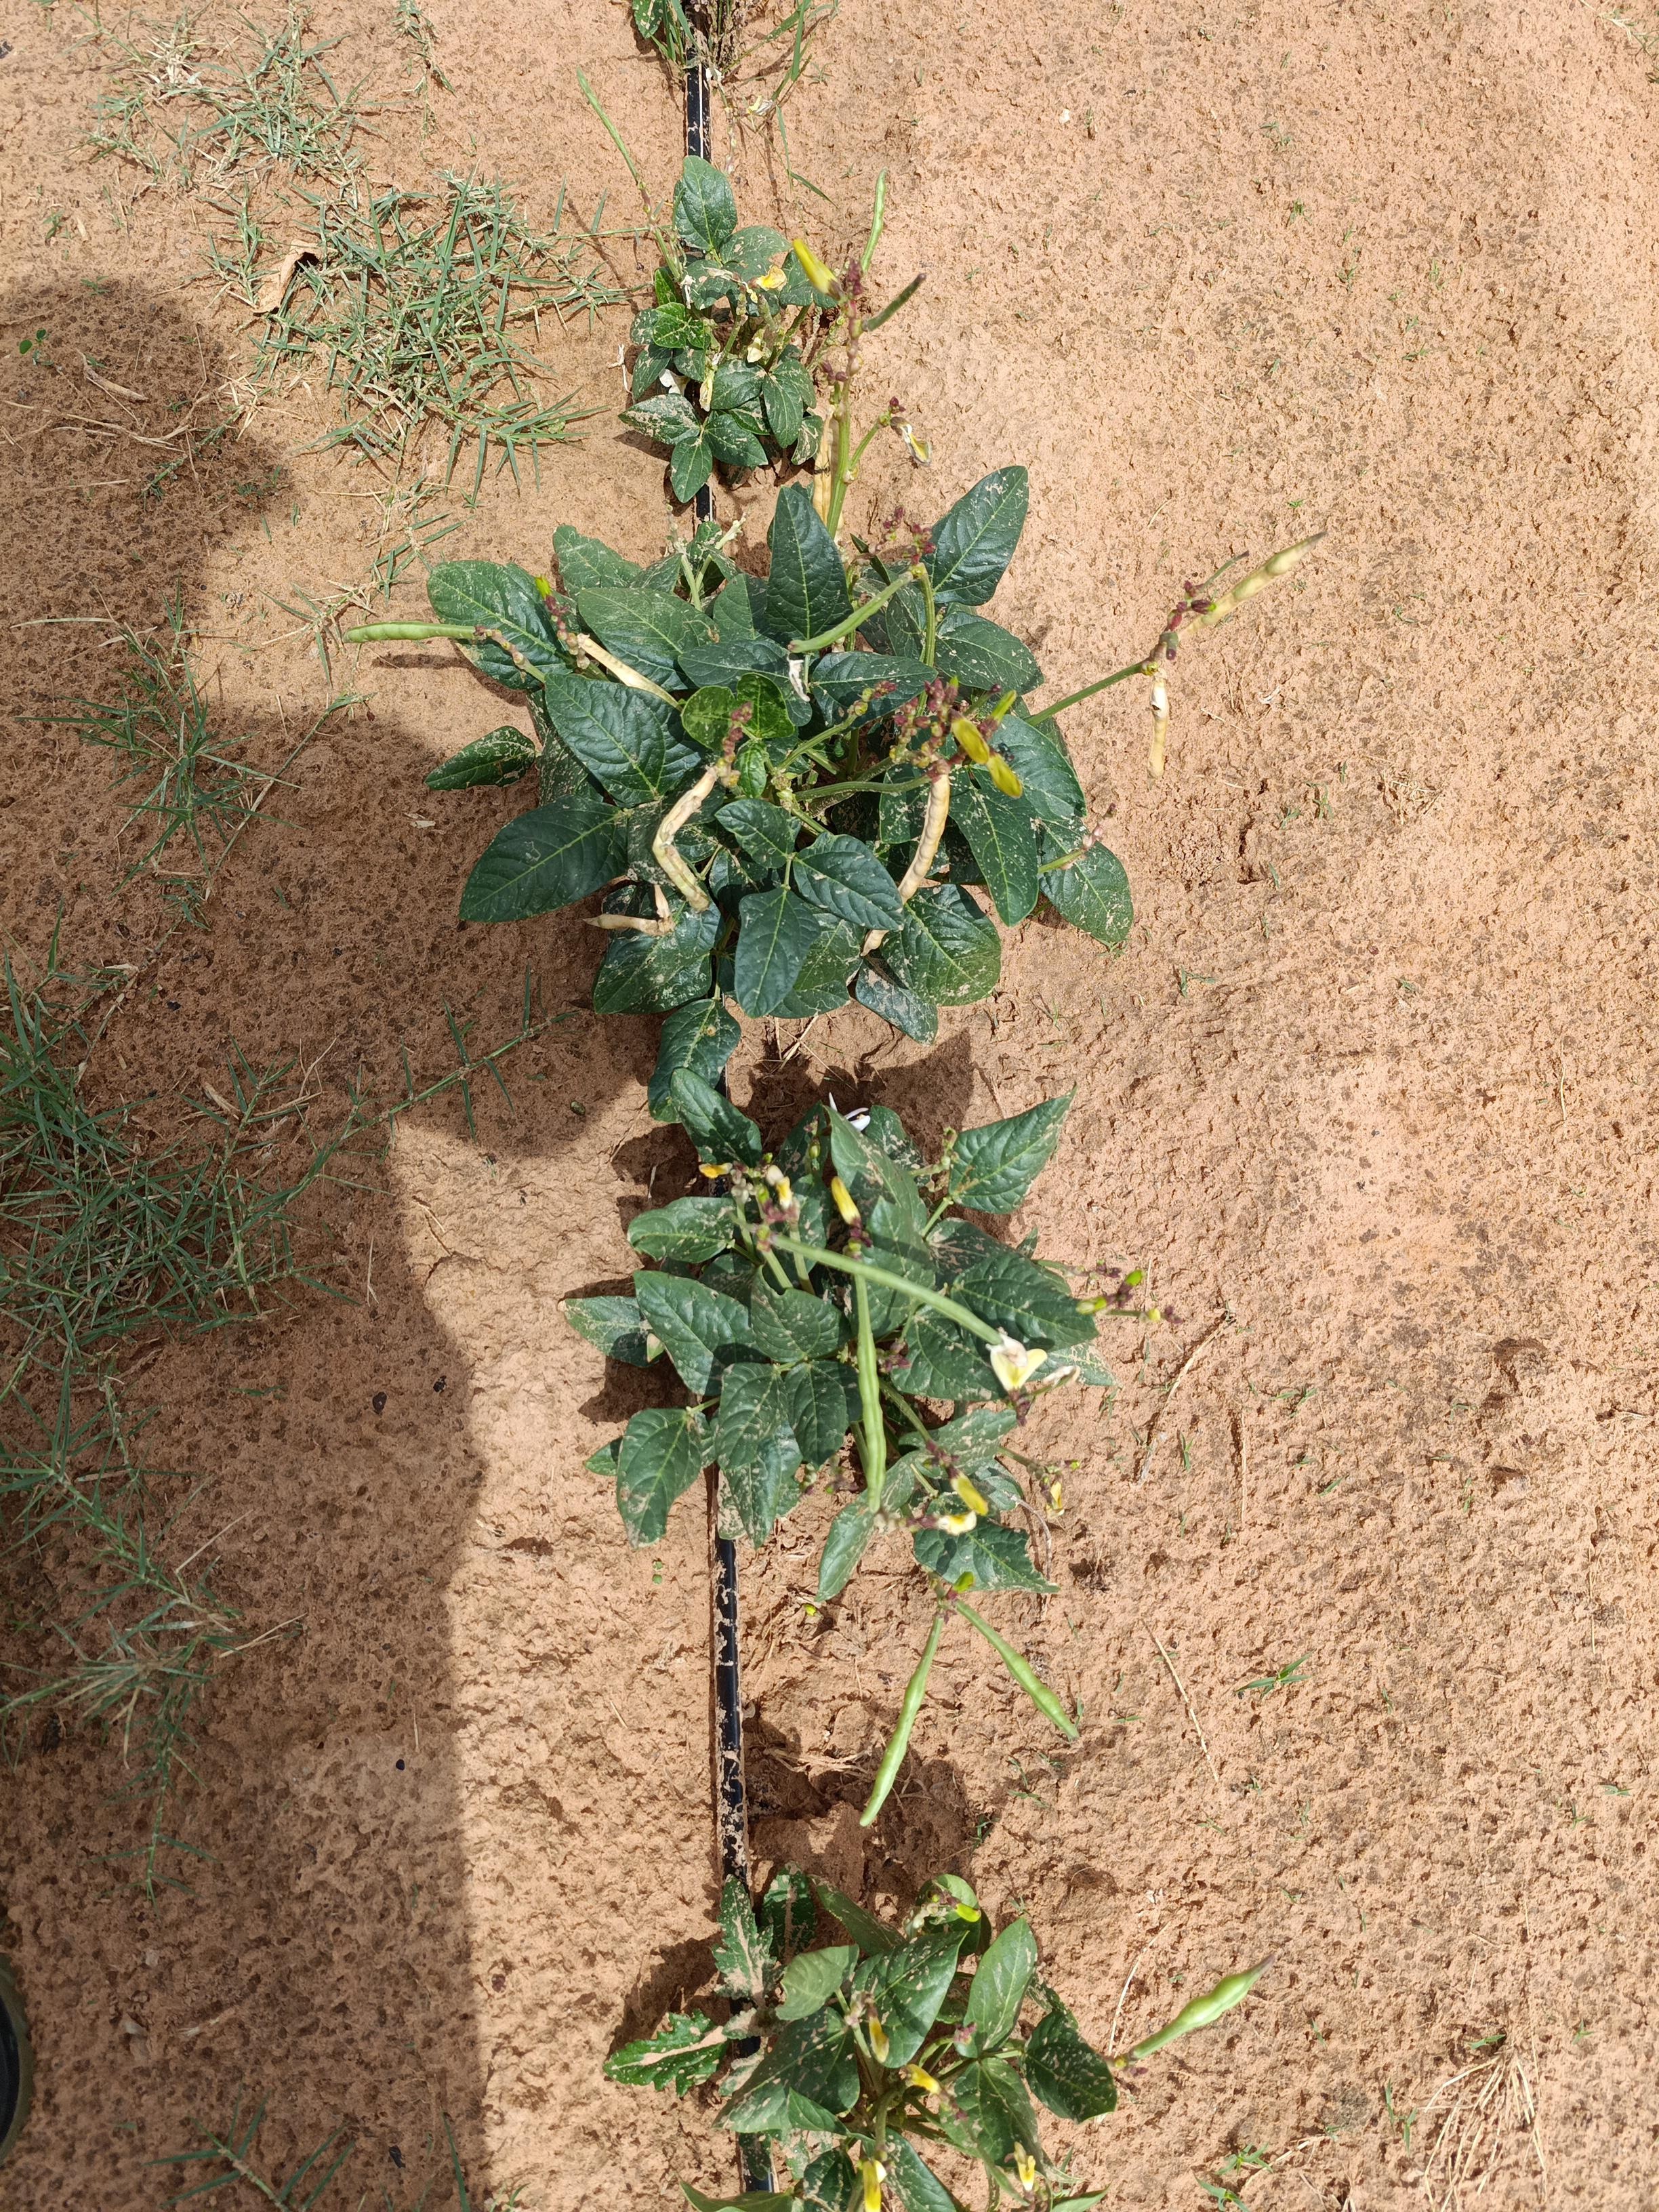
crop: cowpea
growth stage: development pod
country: Nigeria
